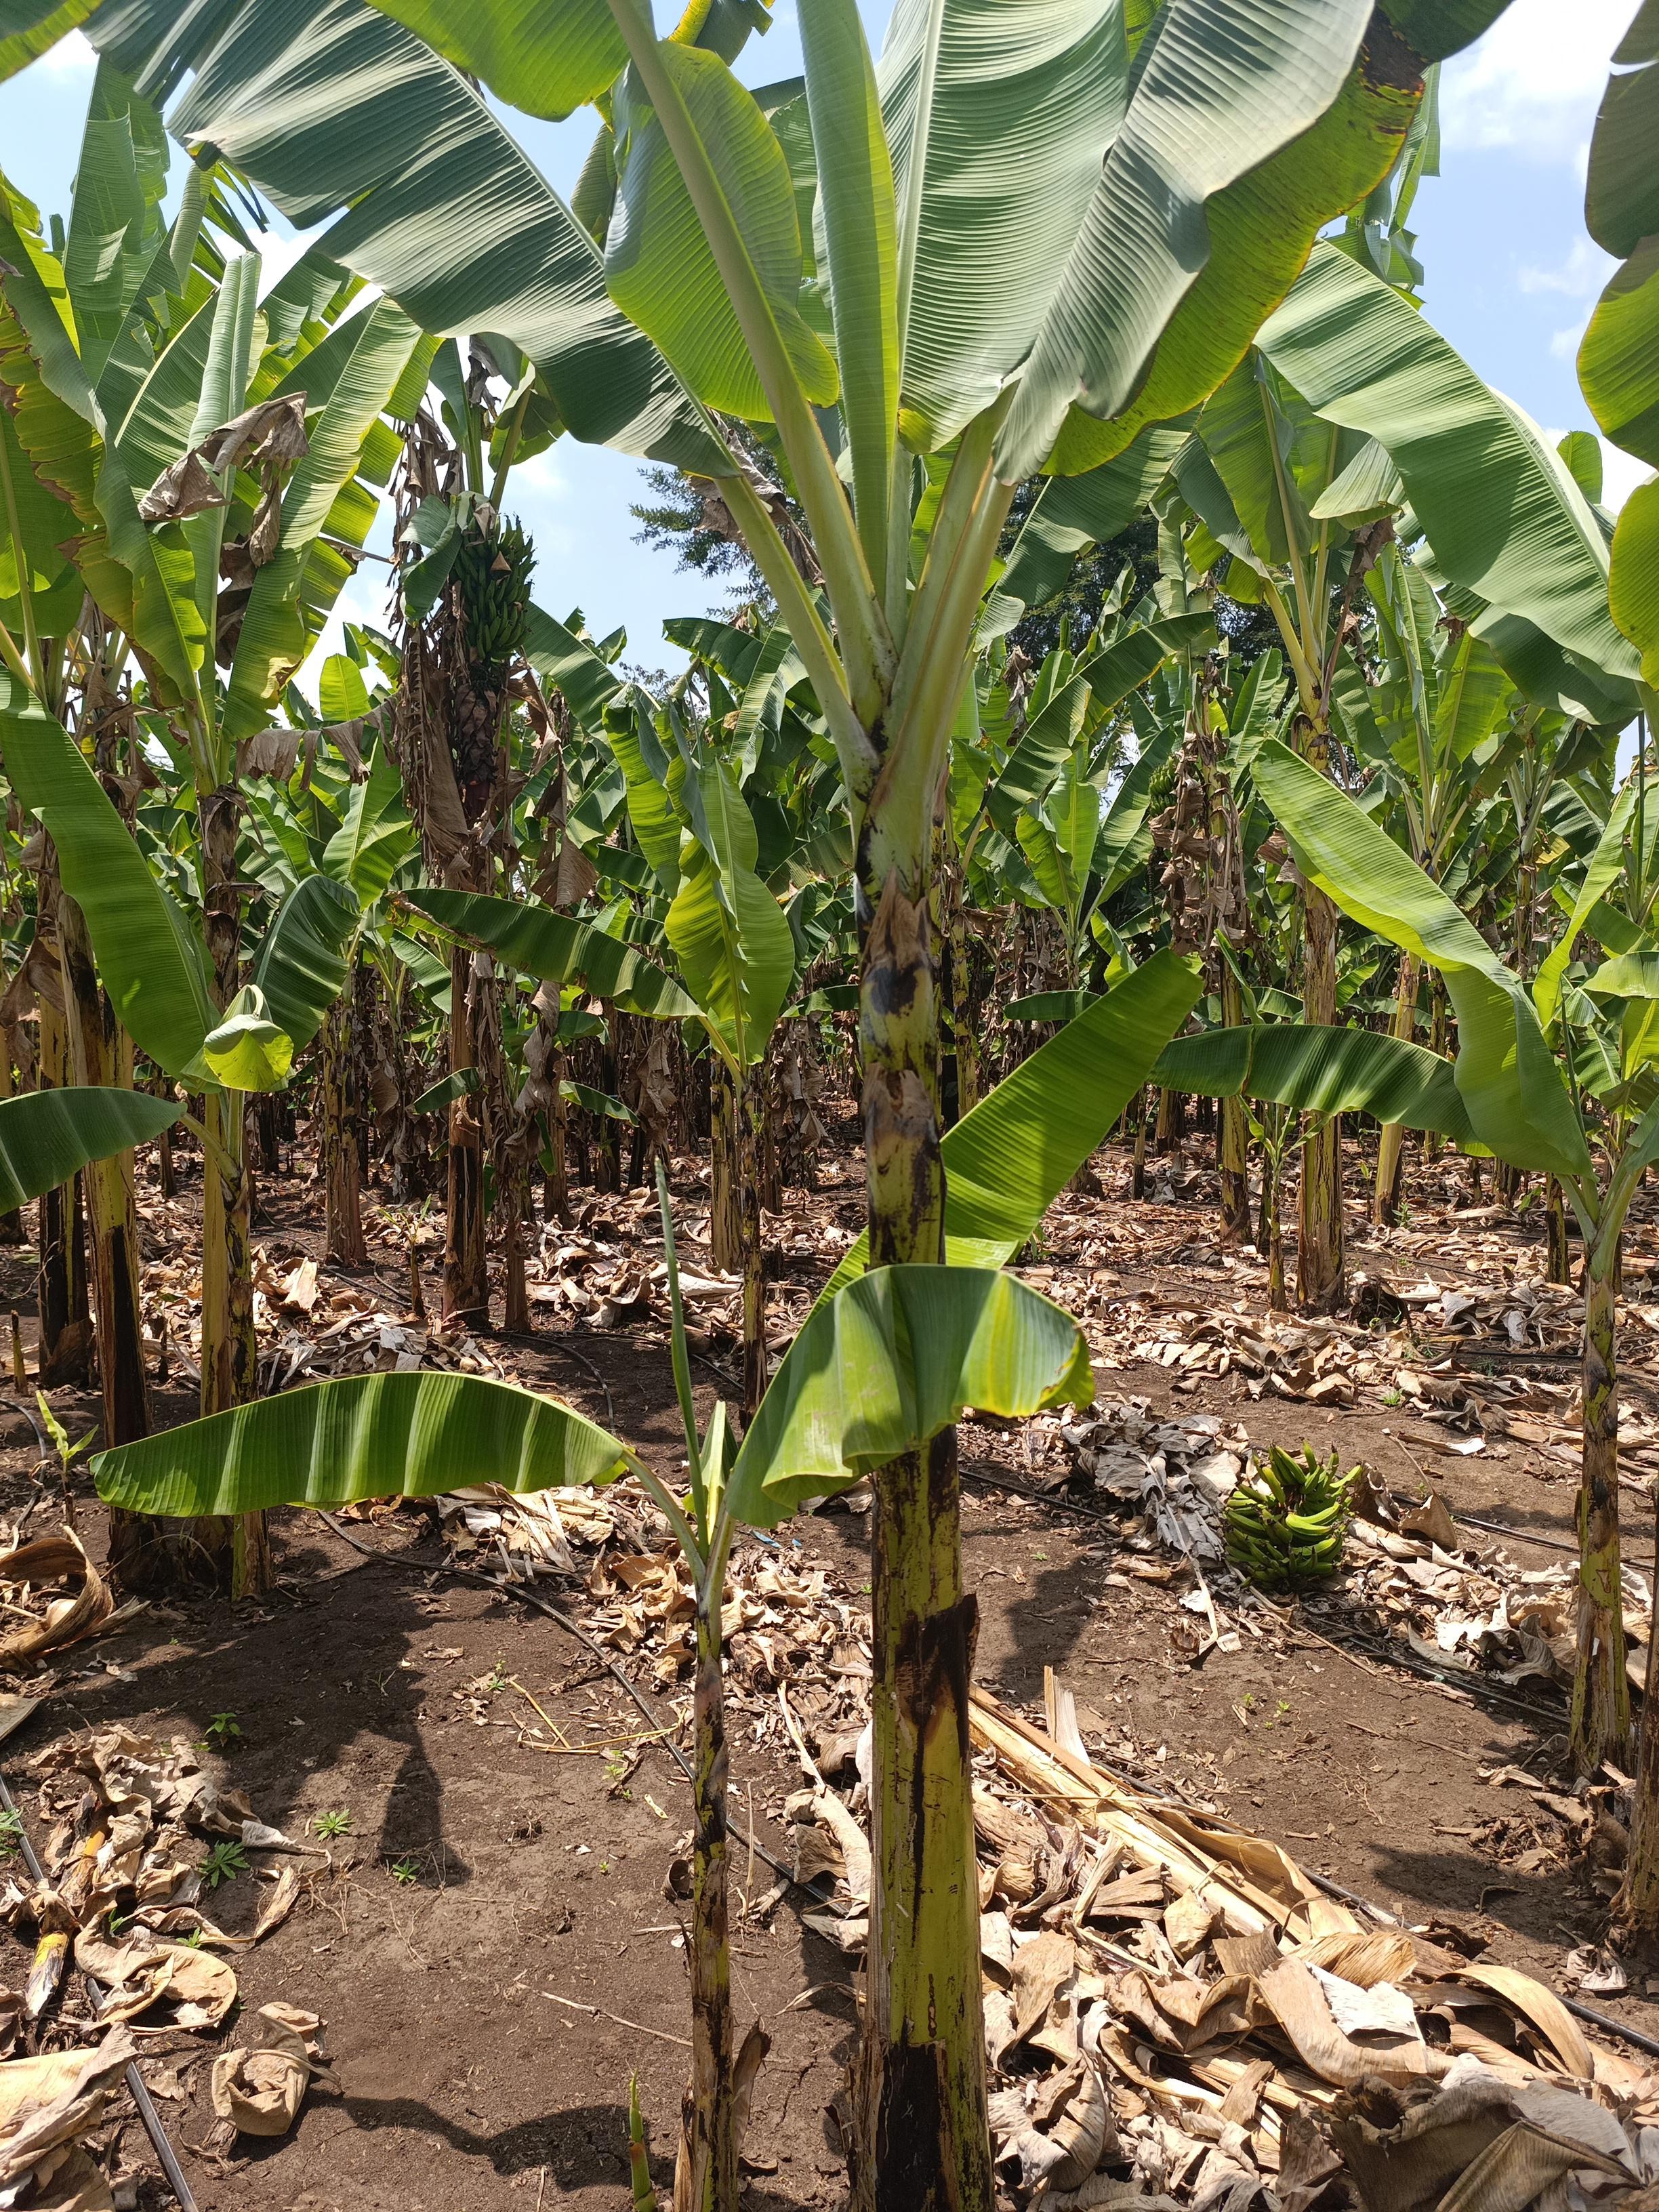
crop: banana
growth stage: vegetative
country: Tanzania
